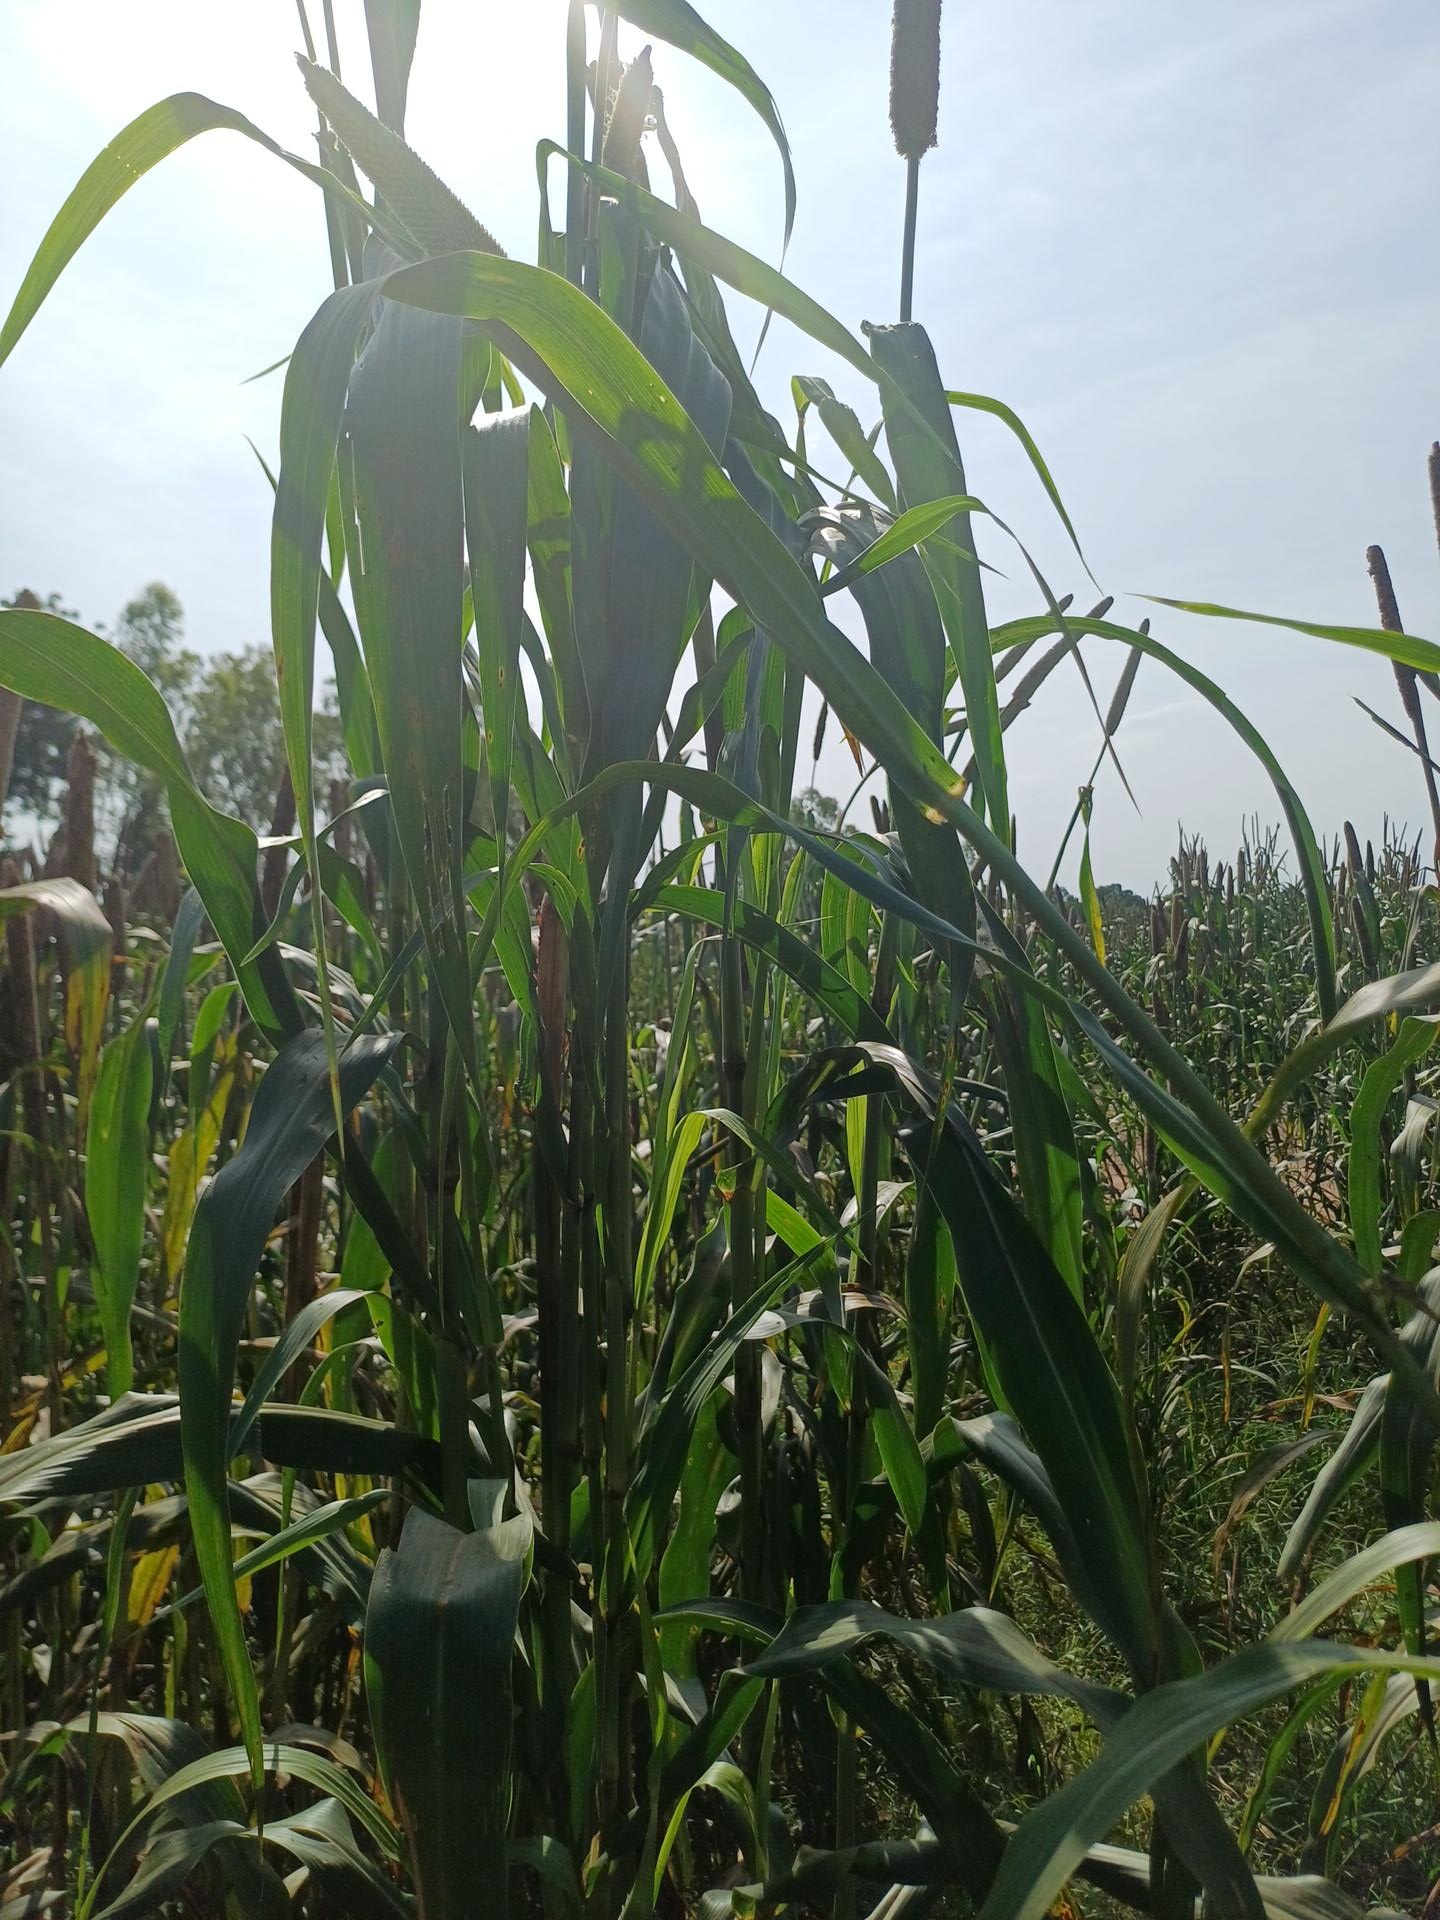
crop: pearl millet
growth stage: filling grain
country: Senegal
